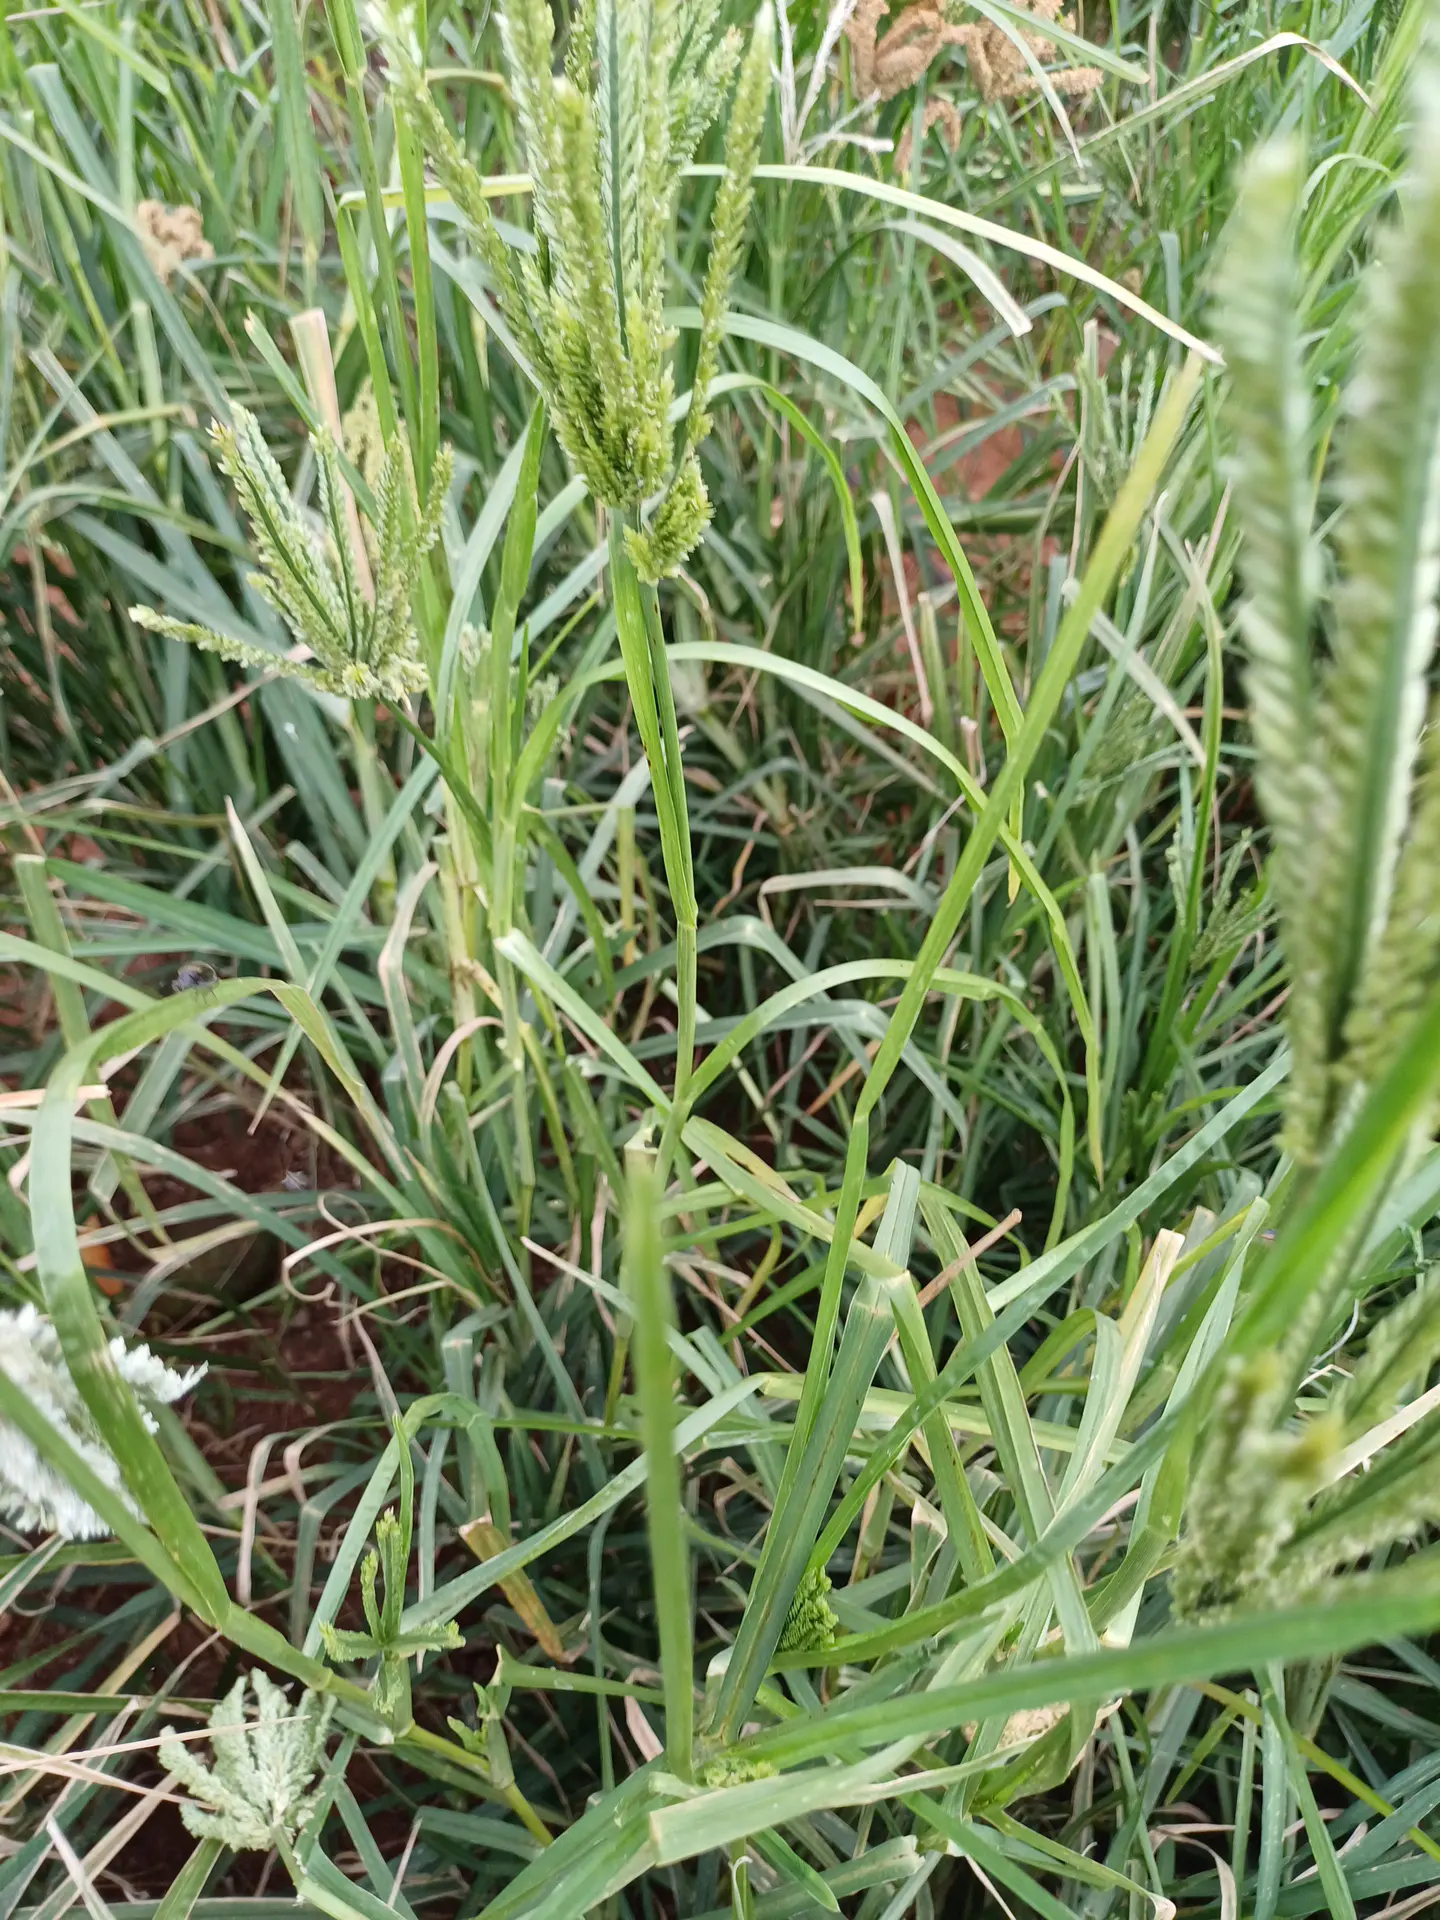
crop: finger millet
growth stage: filling grain
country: Kenya
